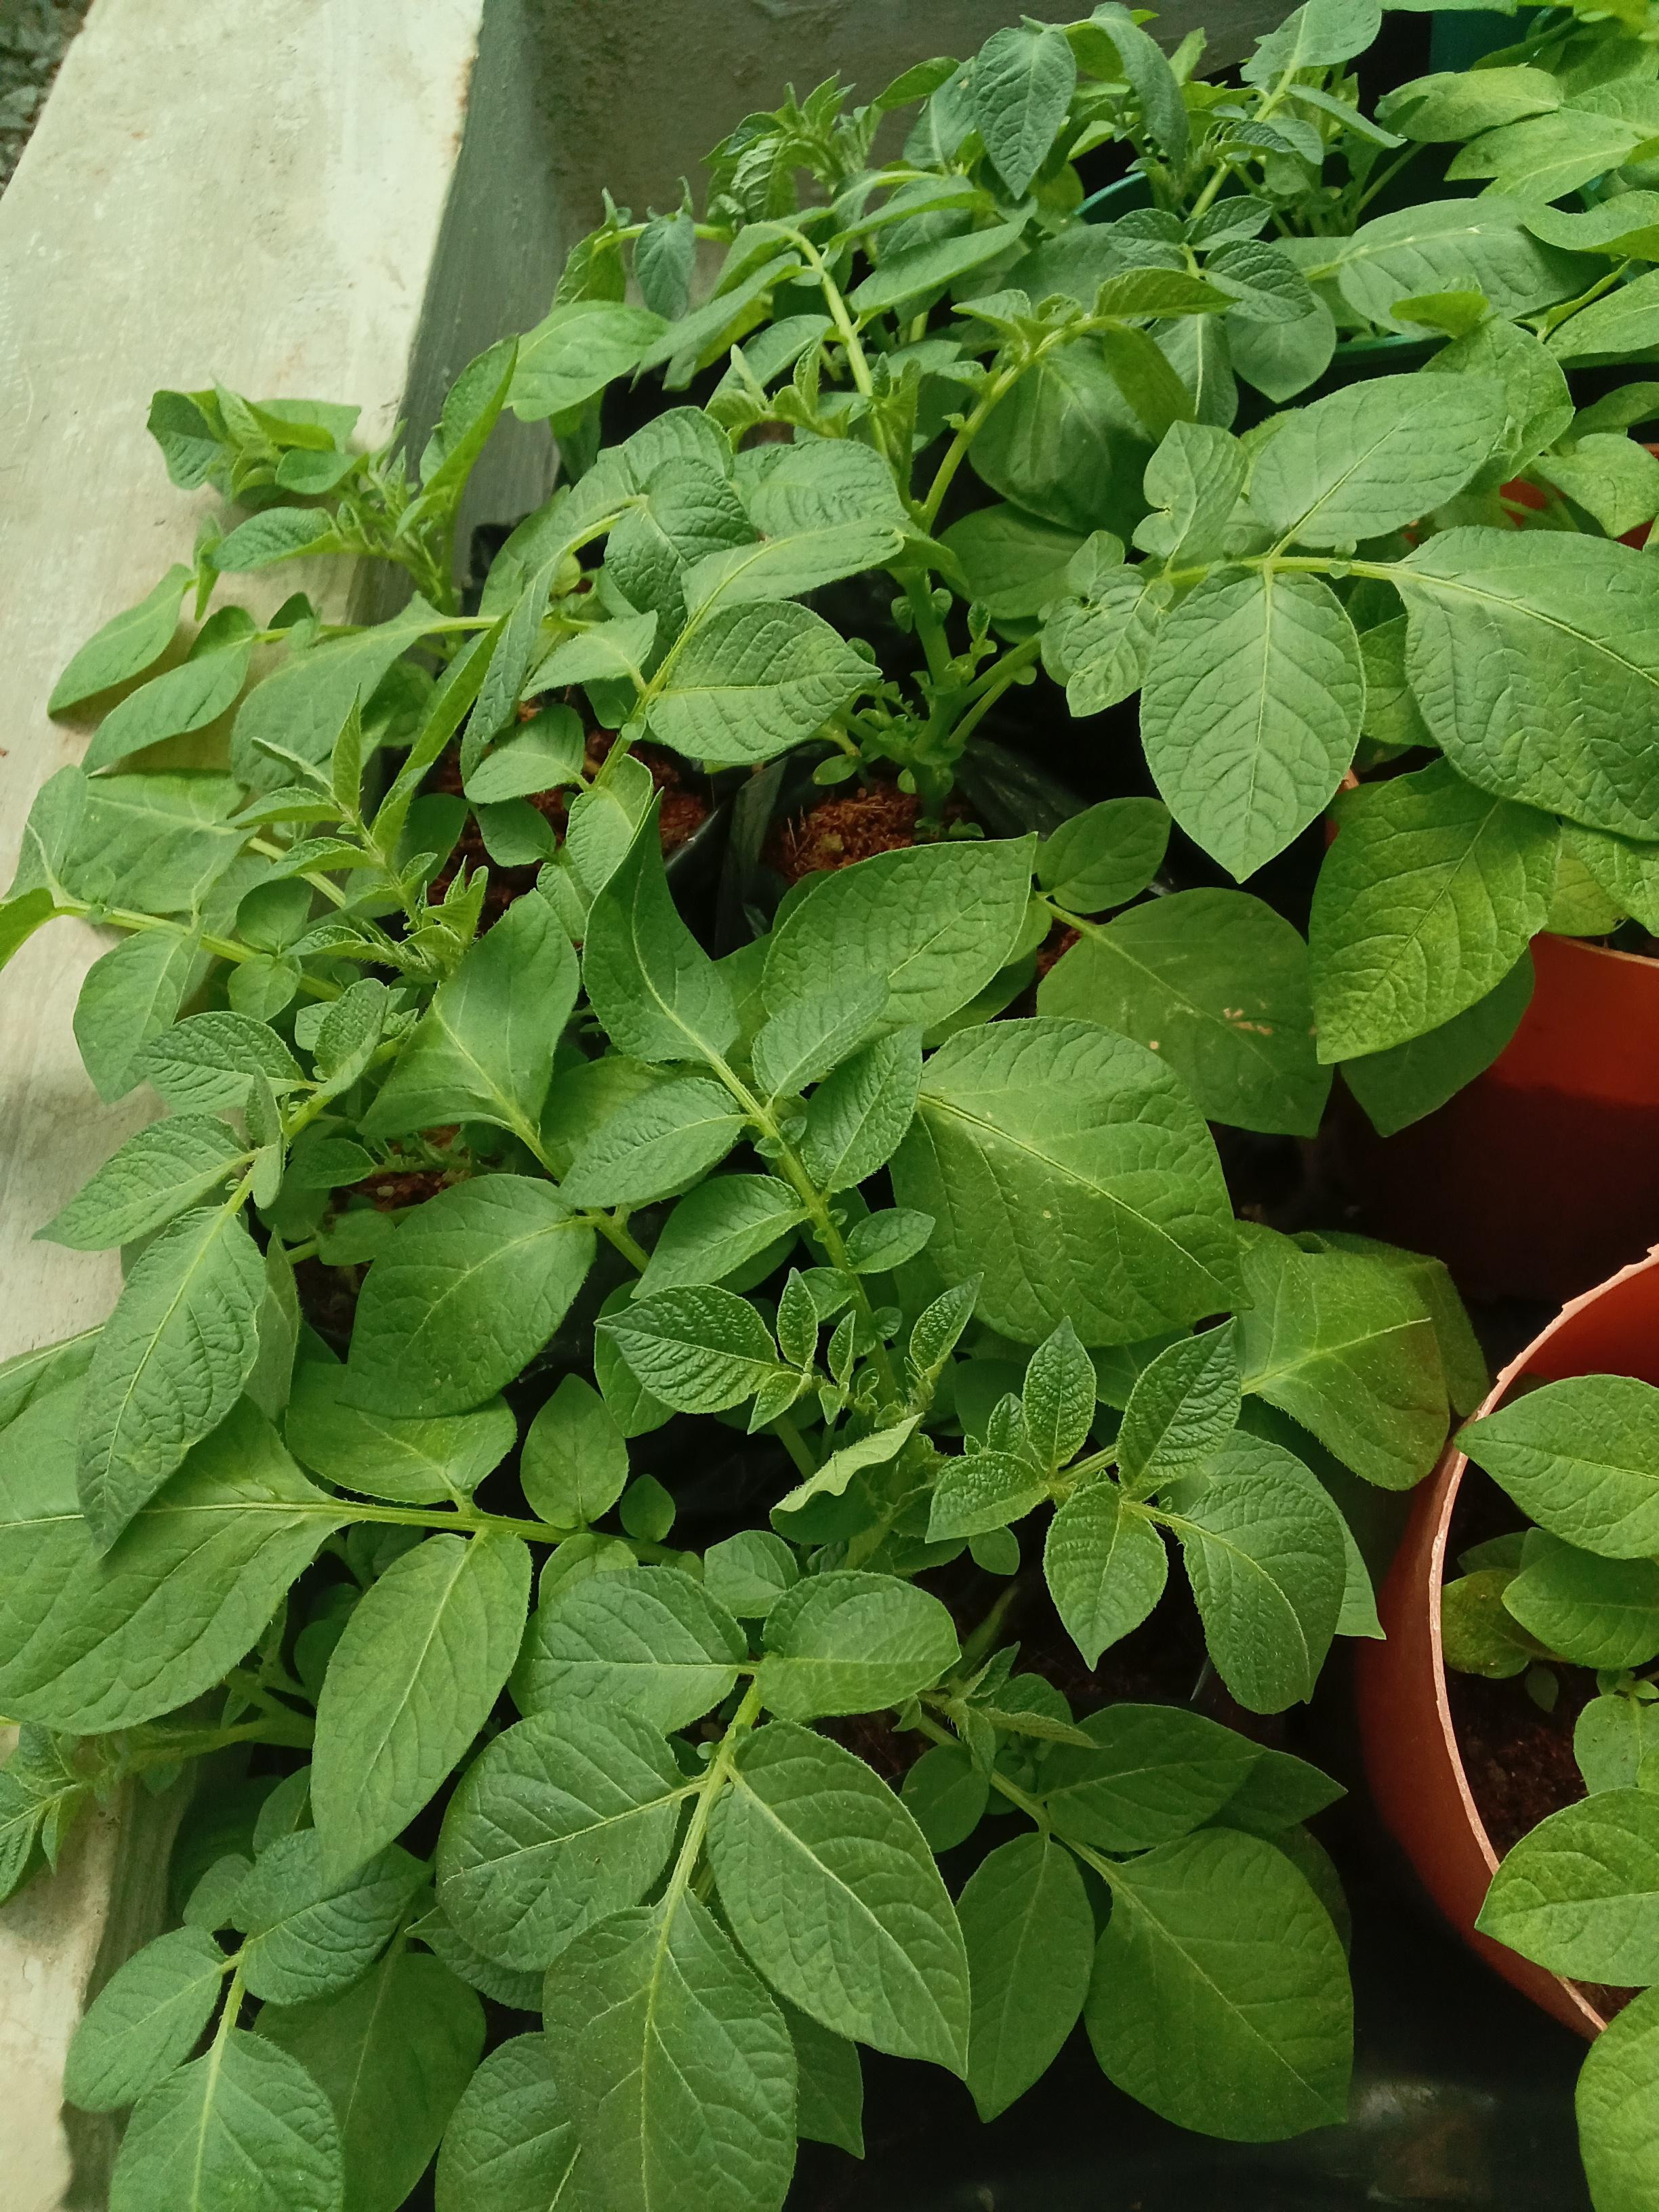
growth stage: vegetative
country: Kenya
